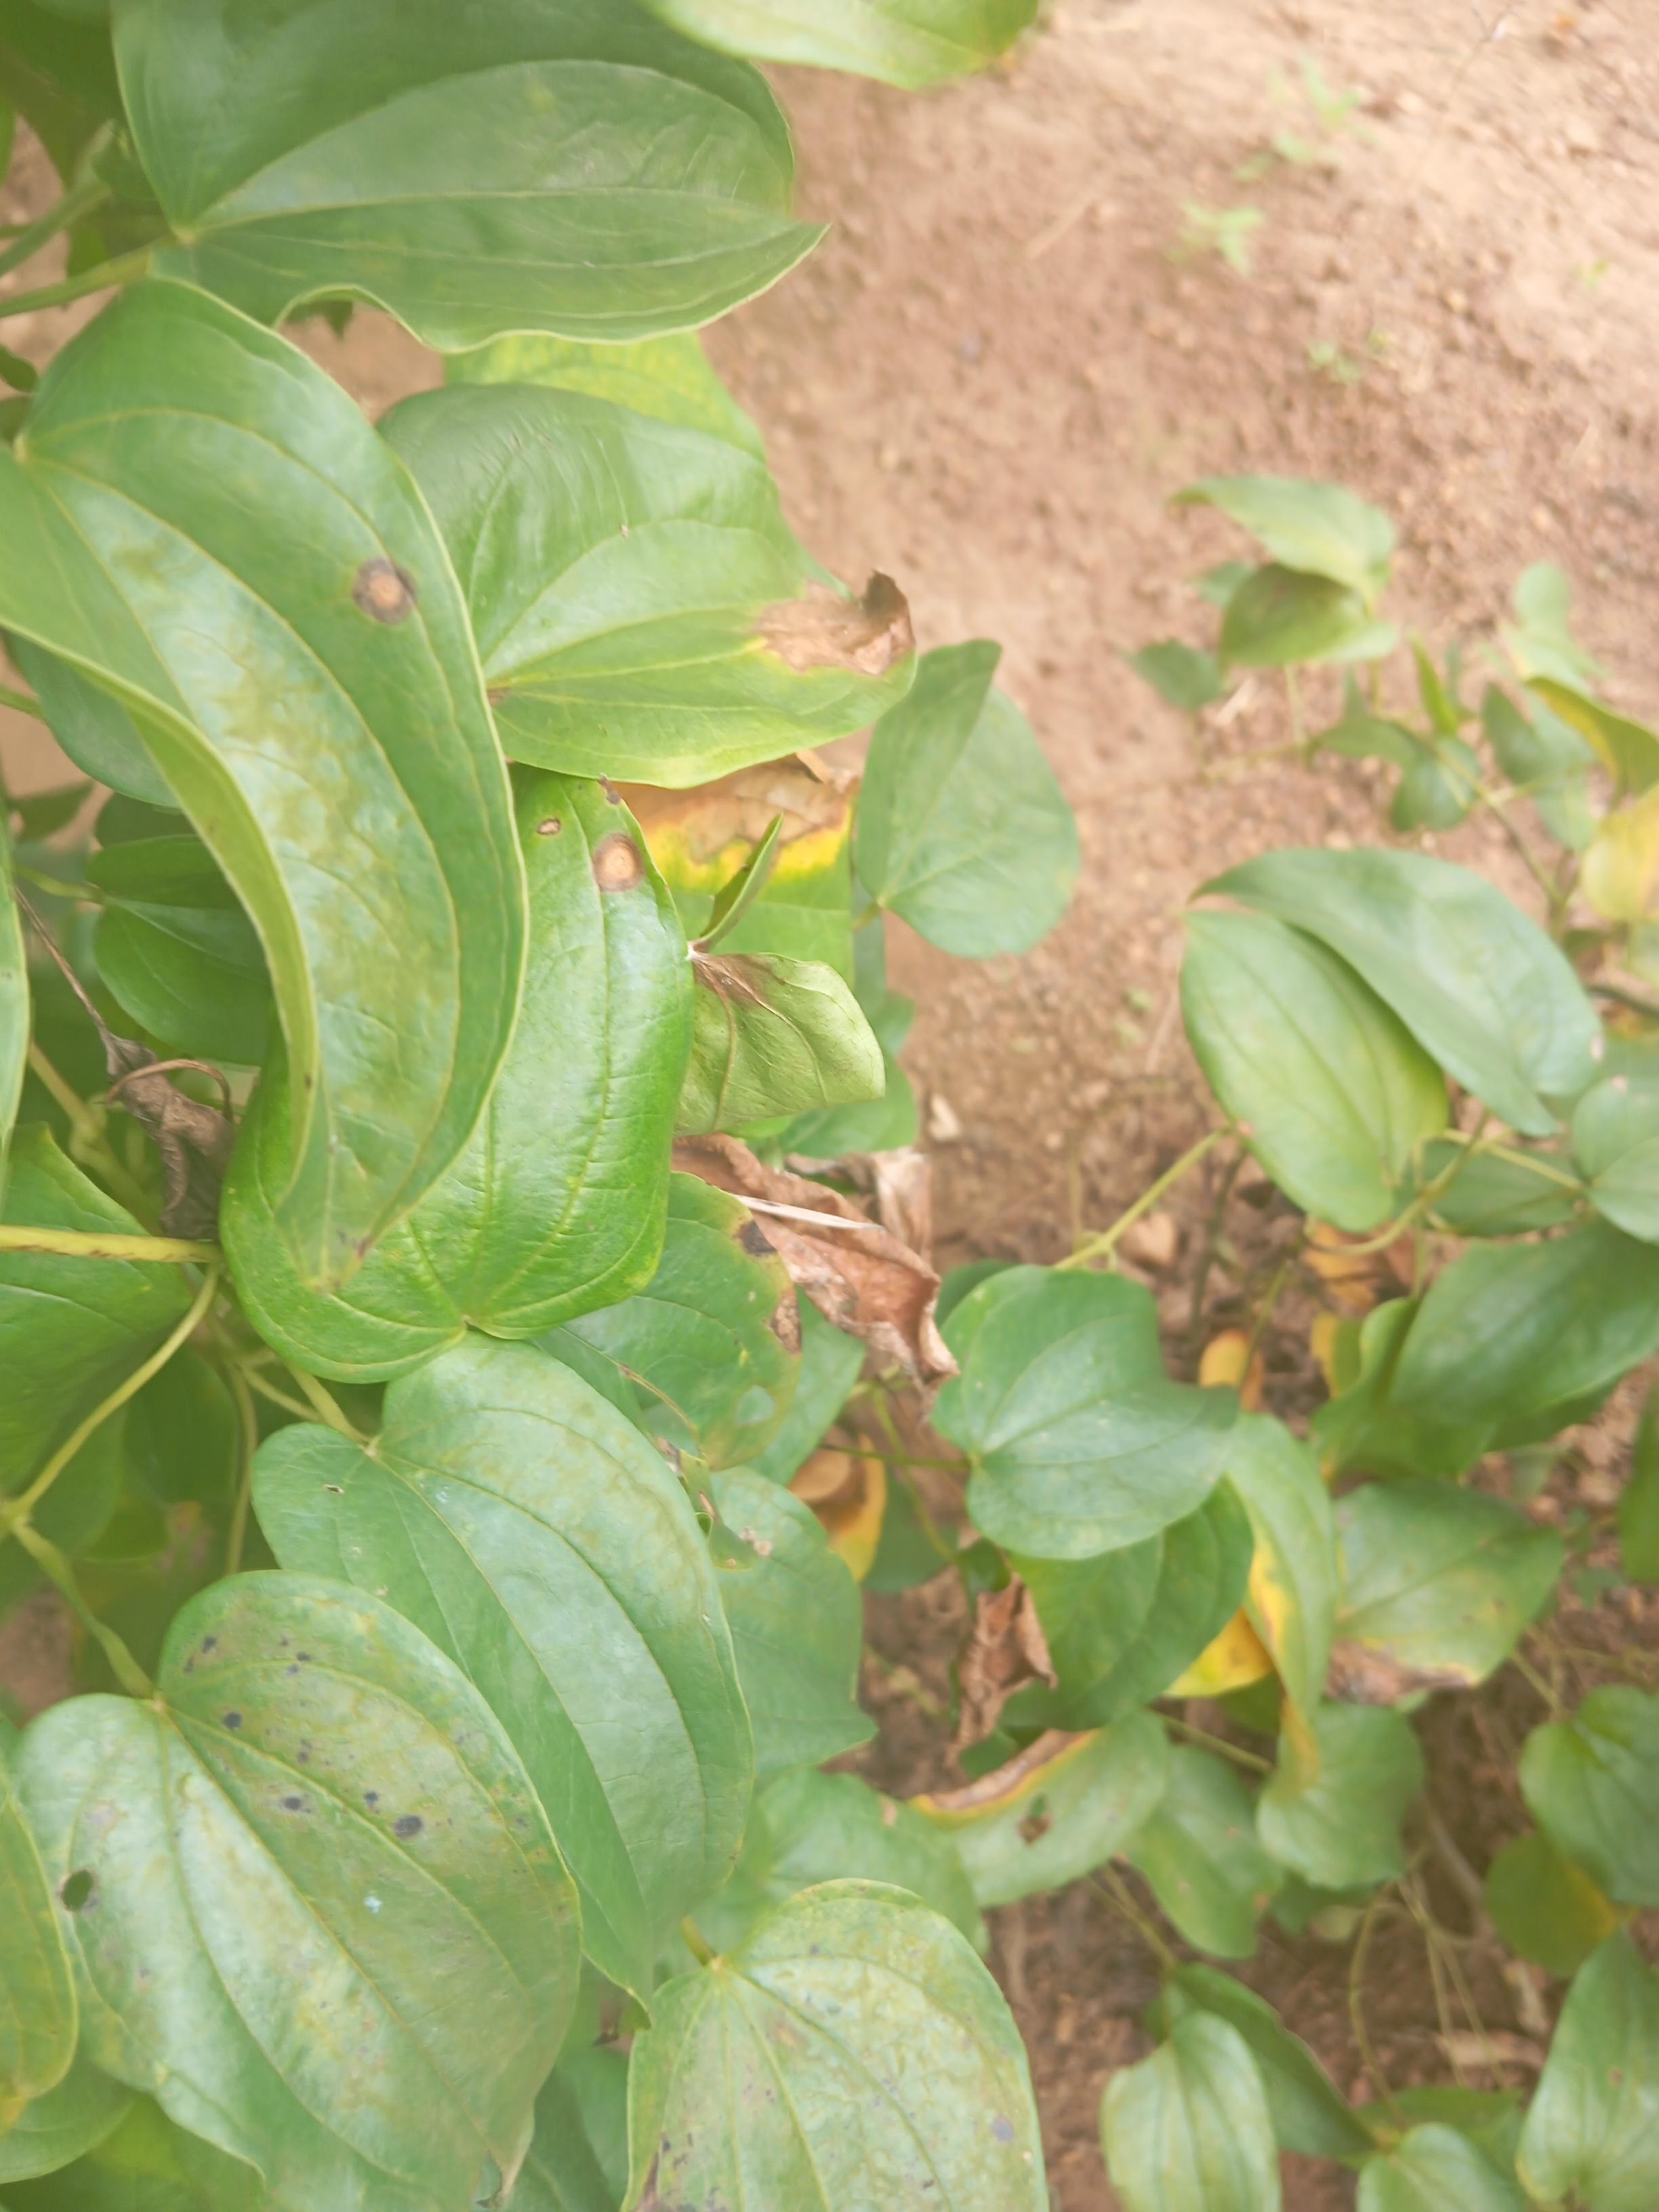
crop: yam
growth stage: maturity
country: Nigeria
